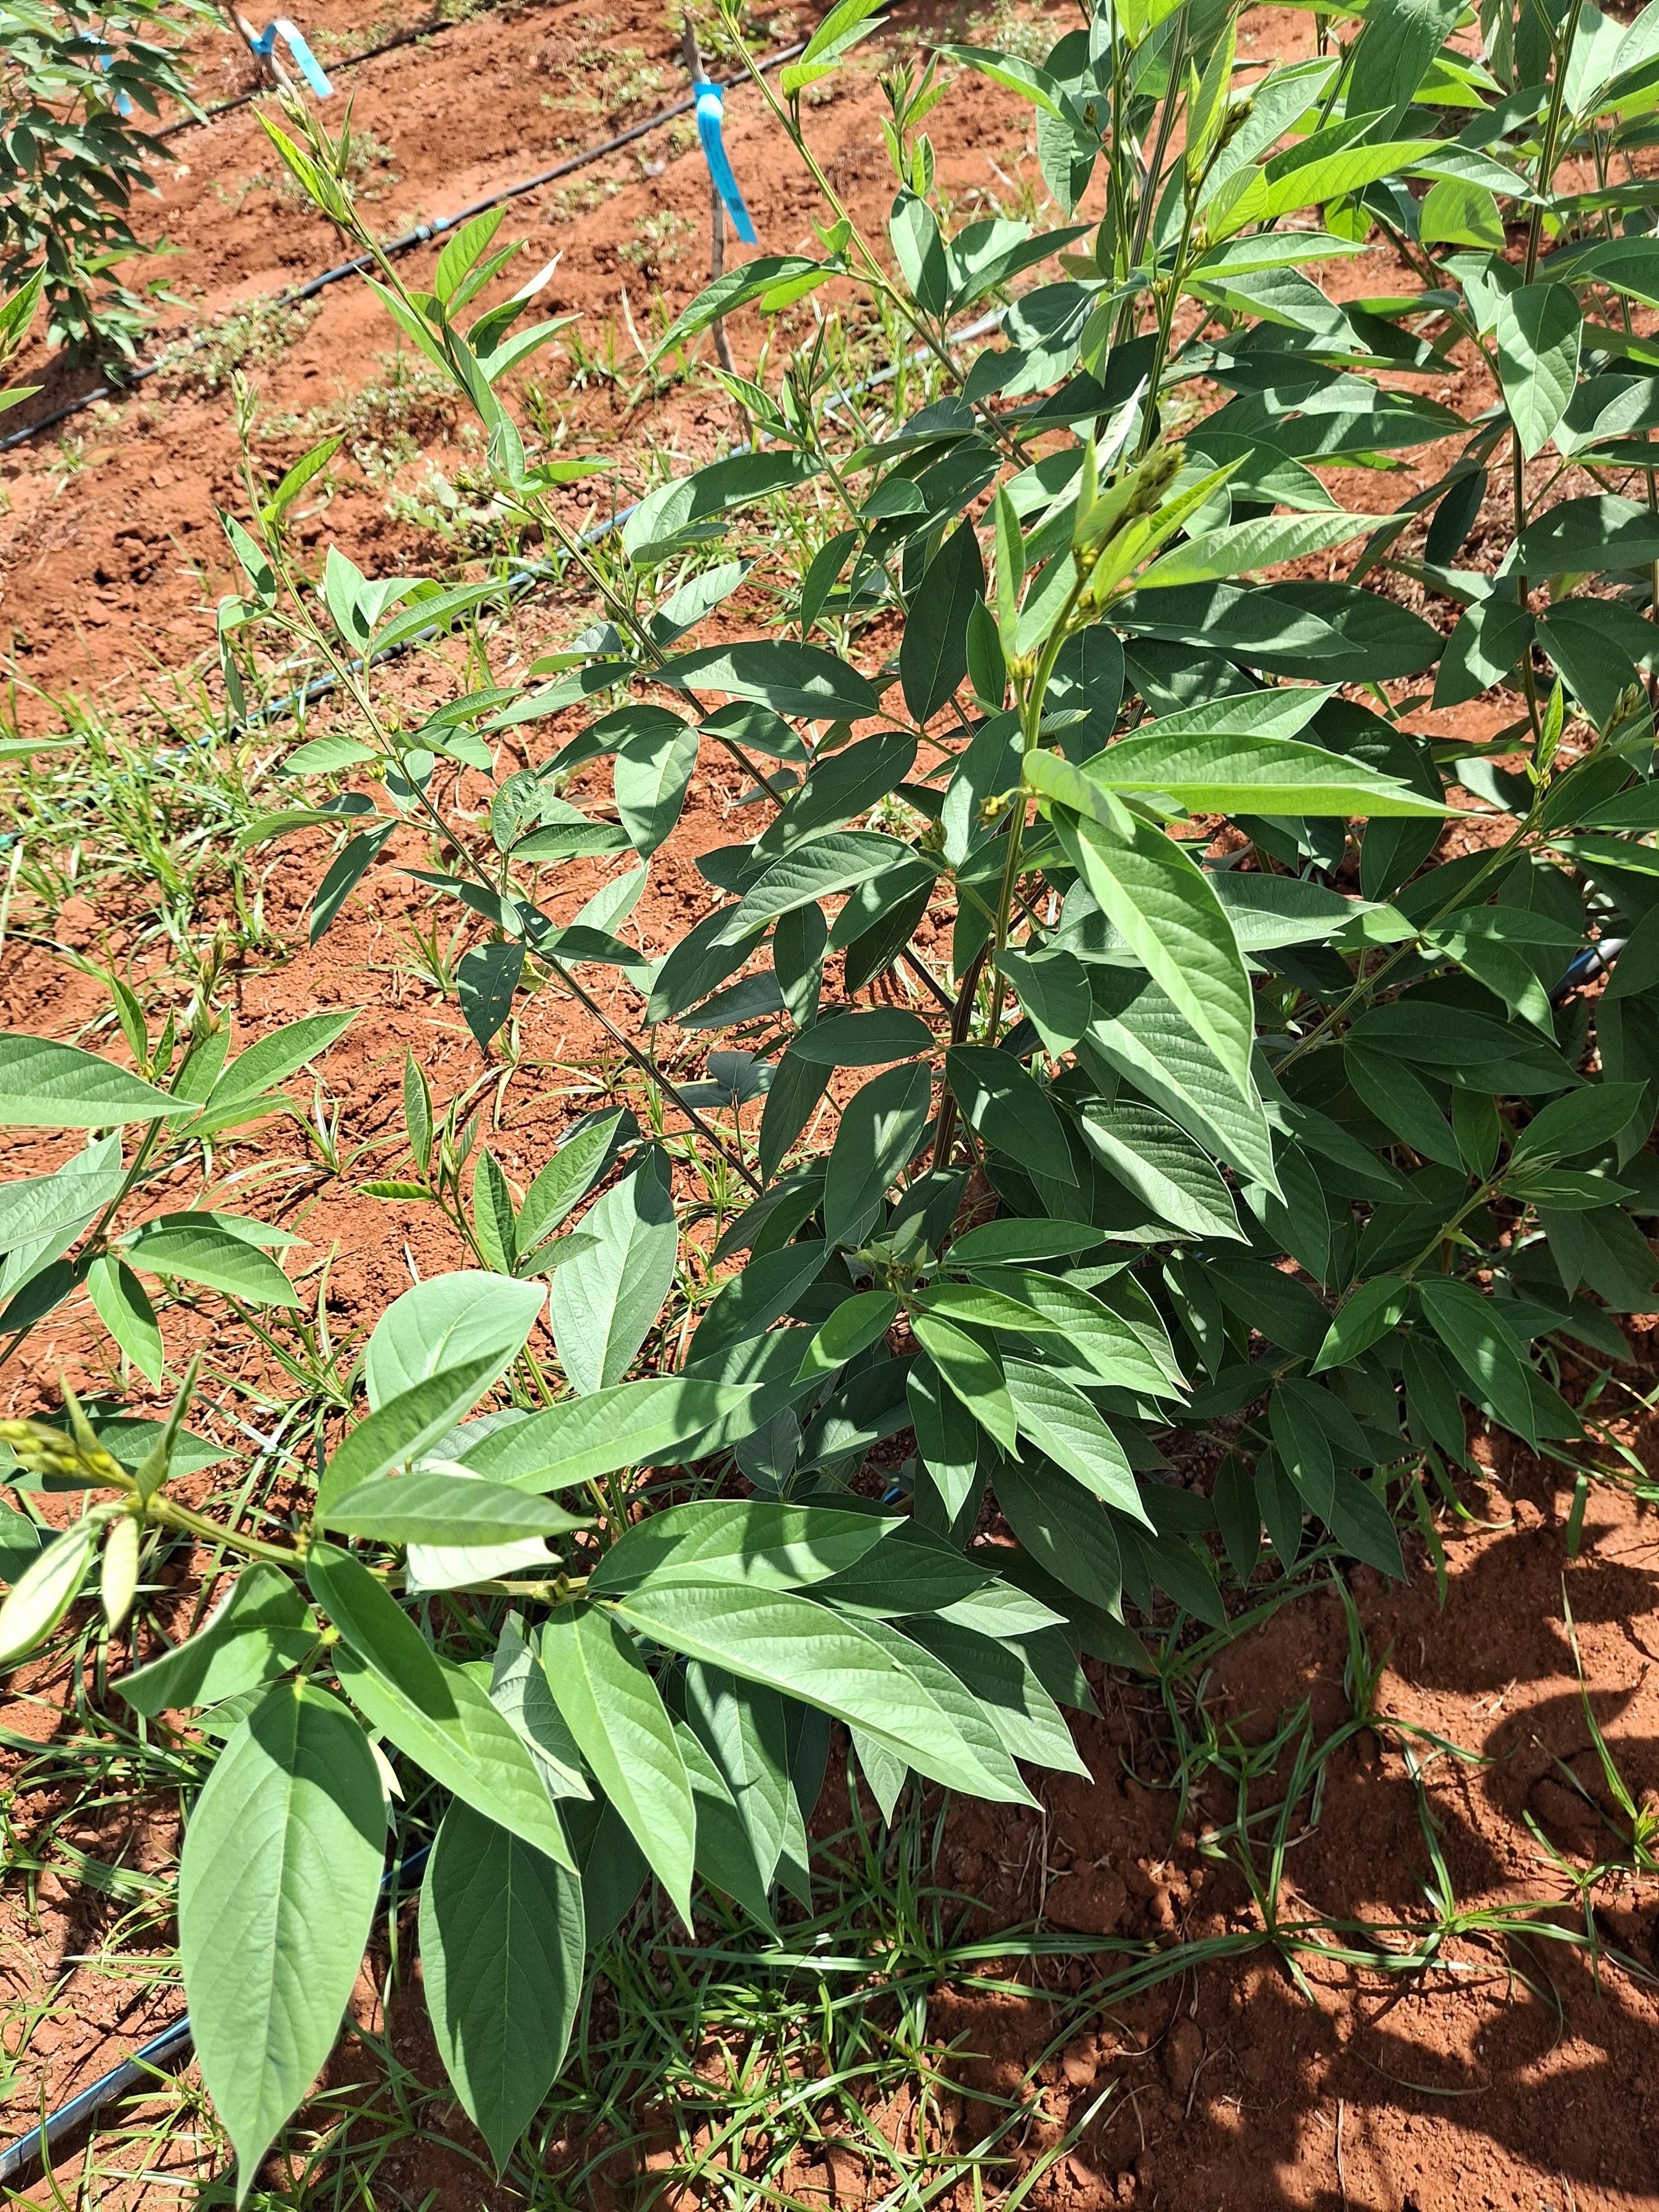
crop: pigeonpea
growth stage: vegetative
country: Kenya
